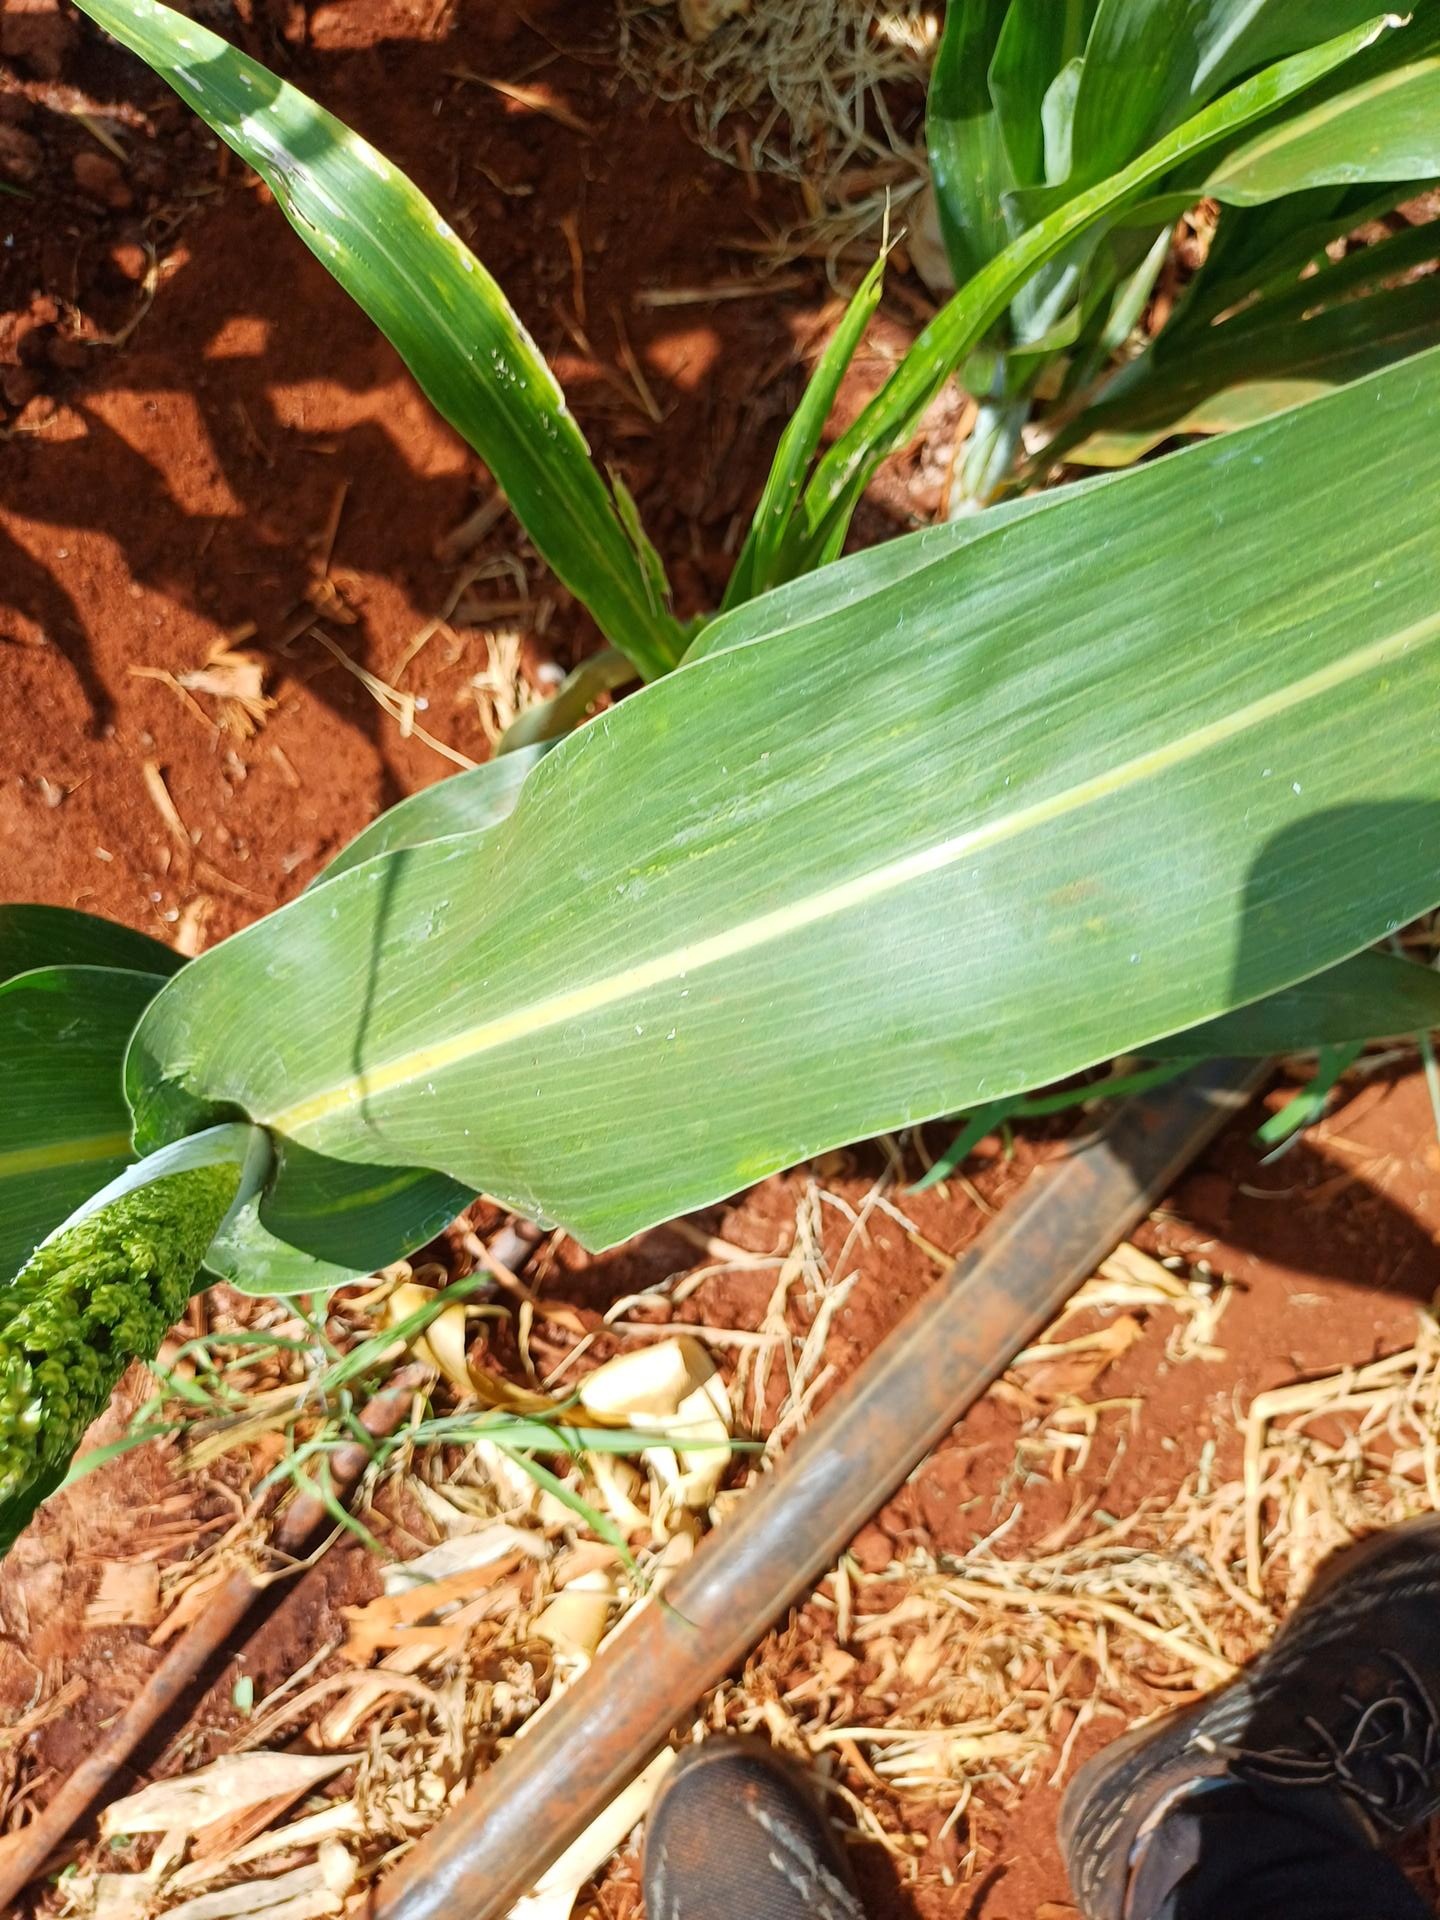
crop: sorghum
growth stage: heading tuber
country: Kenya
